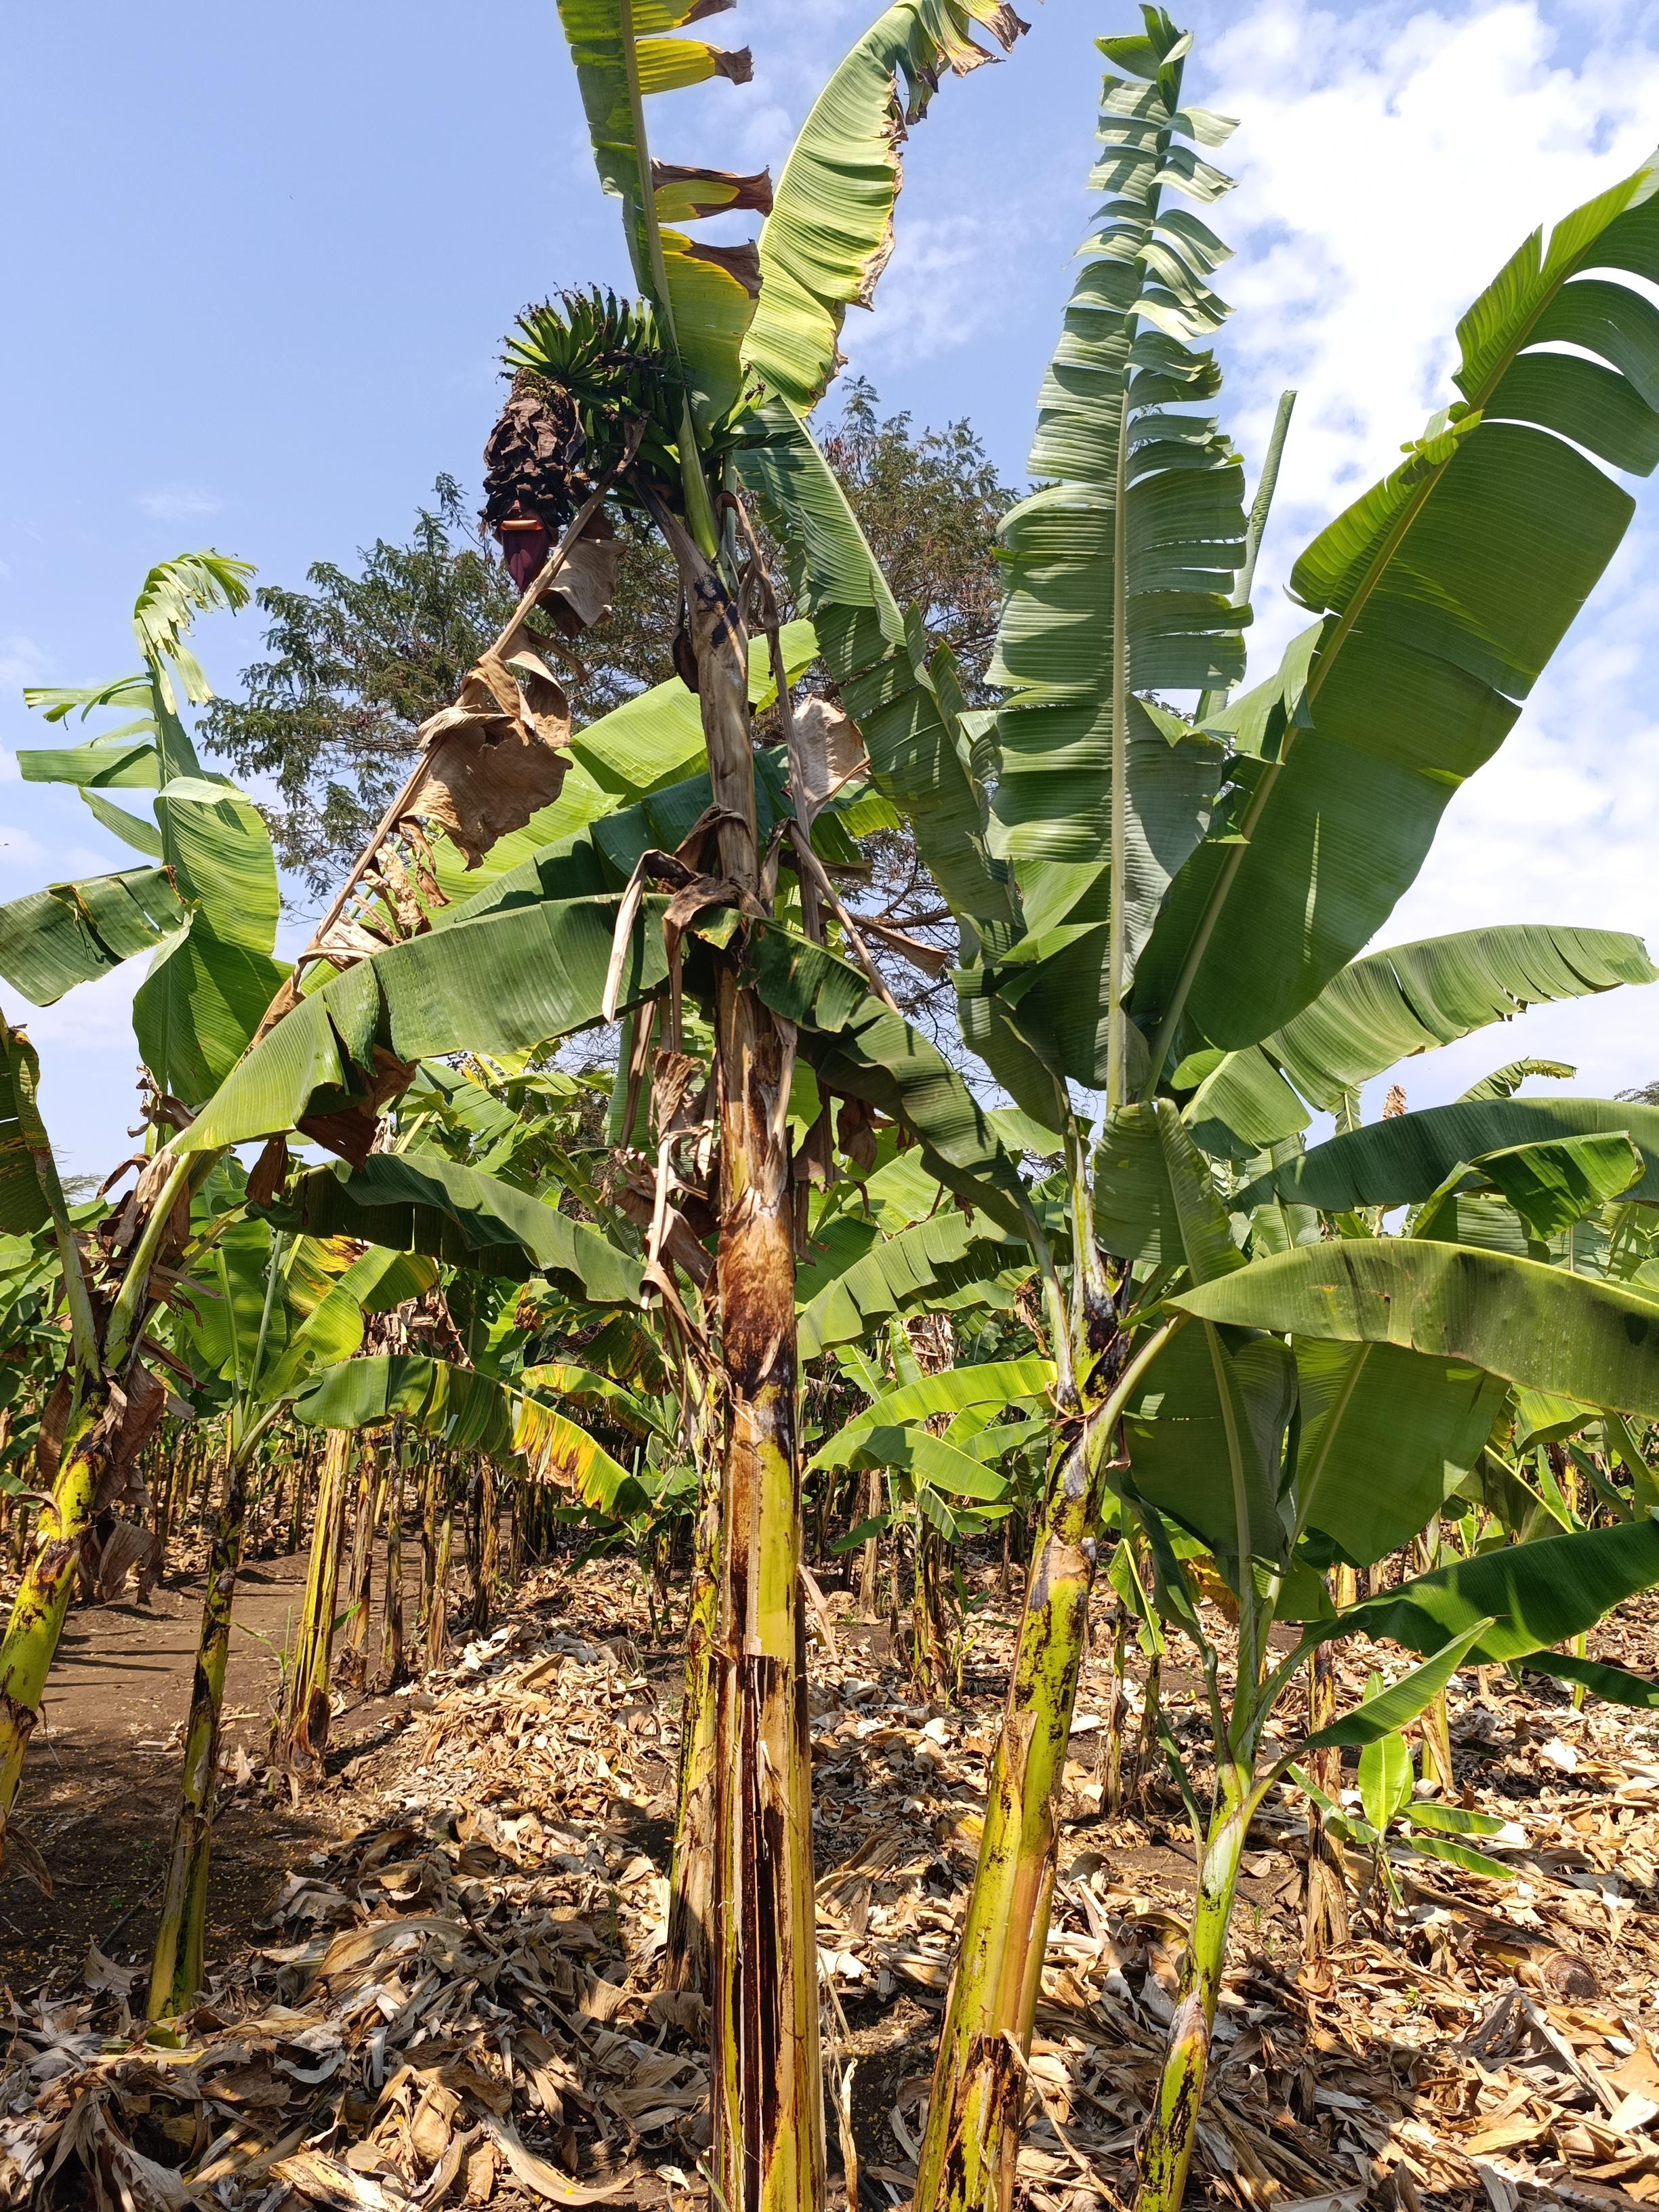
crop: banana
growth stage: development fruit
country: Tanzania
